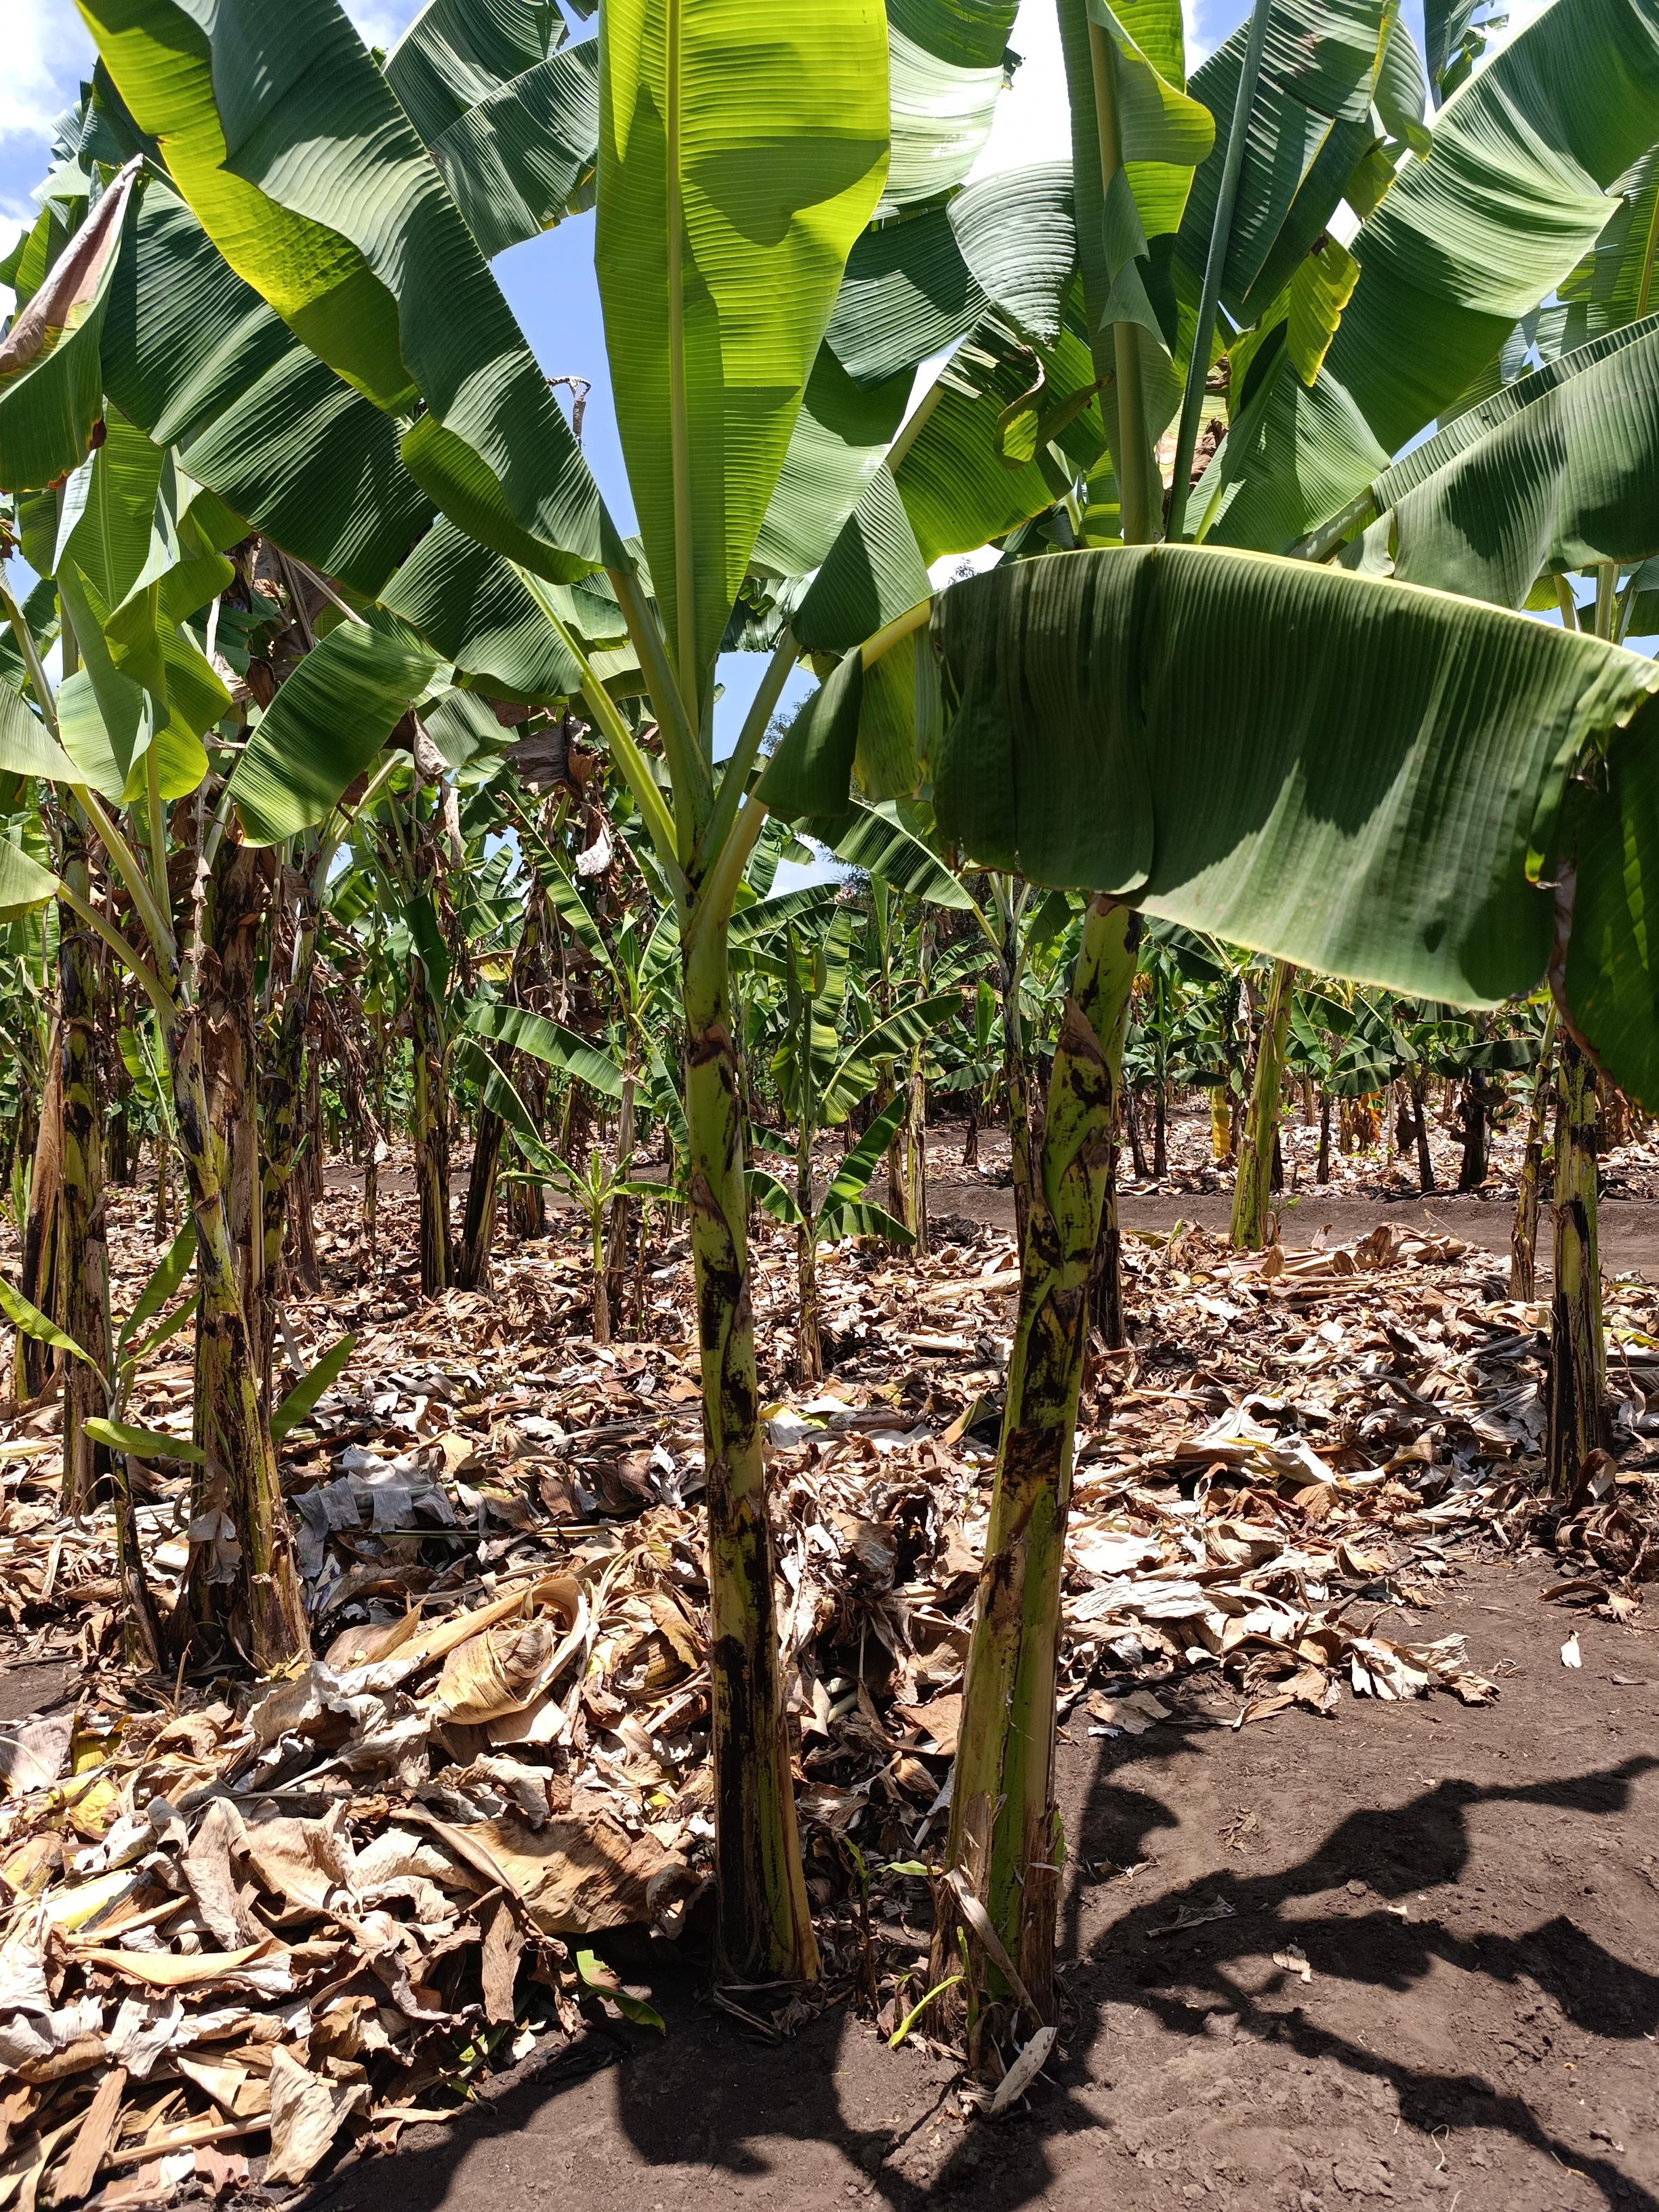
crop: banana
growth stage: vegetative
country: Tanzania
